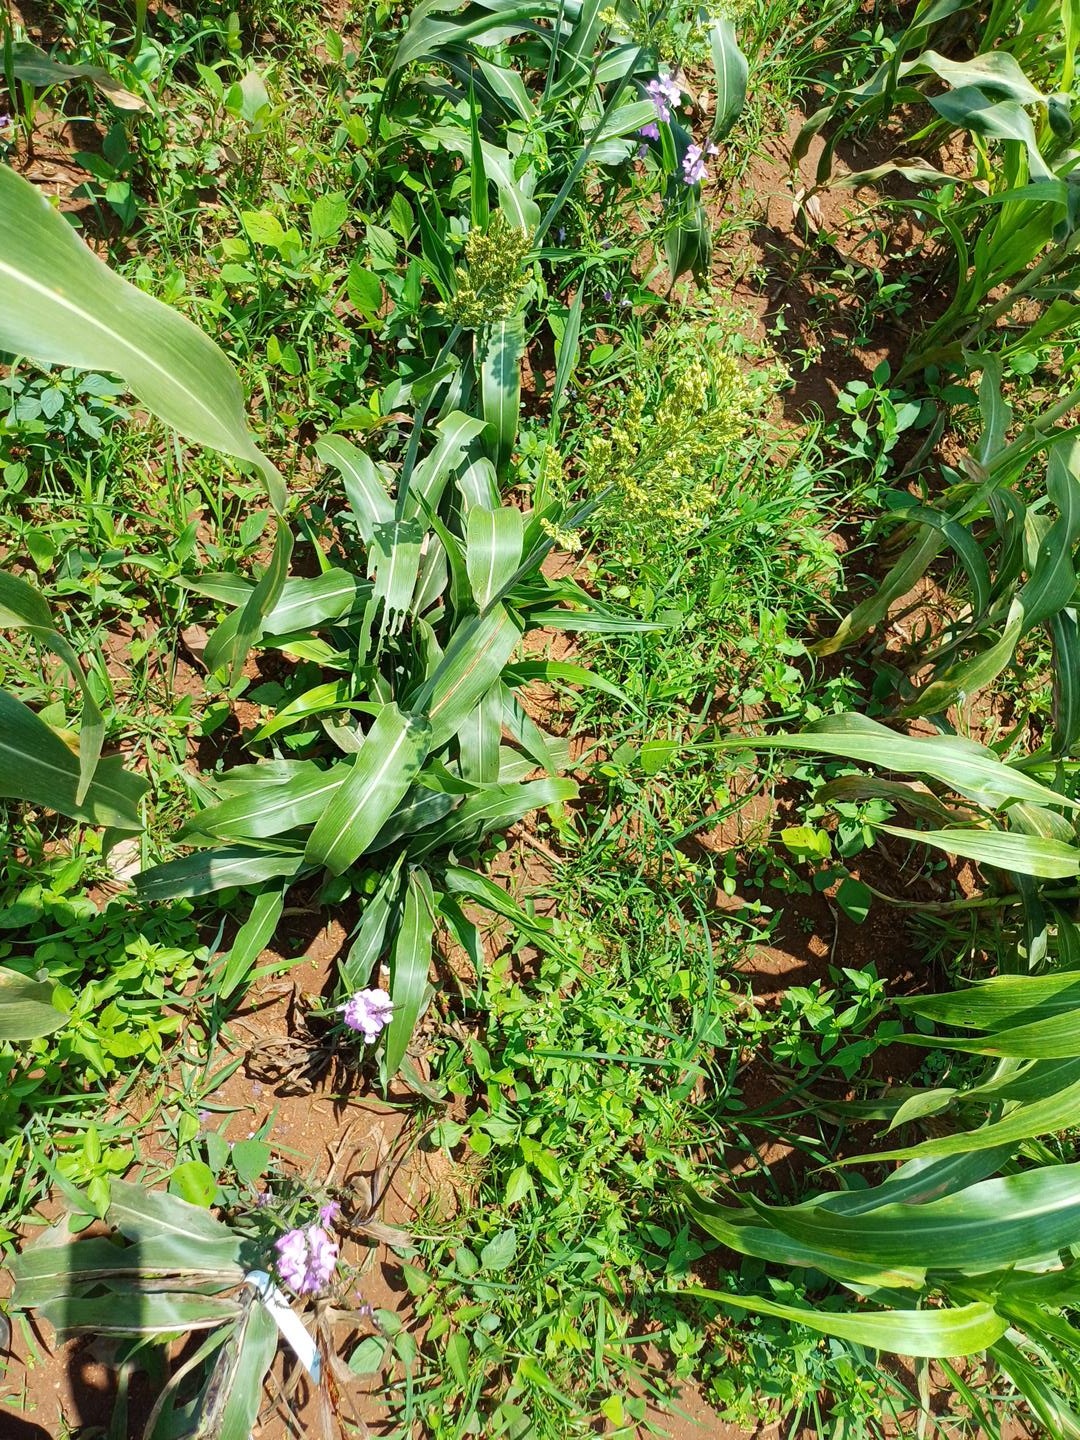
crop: sorghum
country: Kenya
